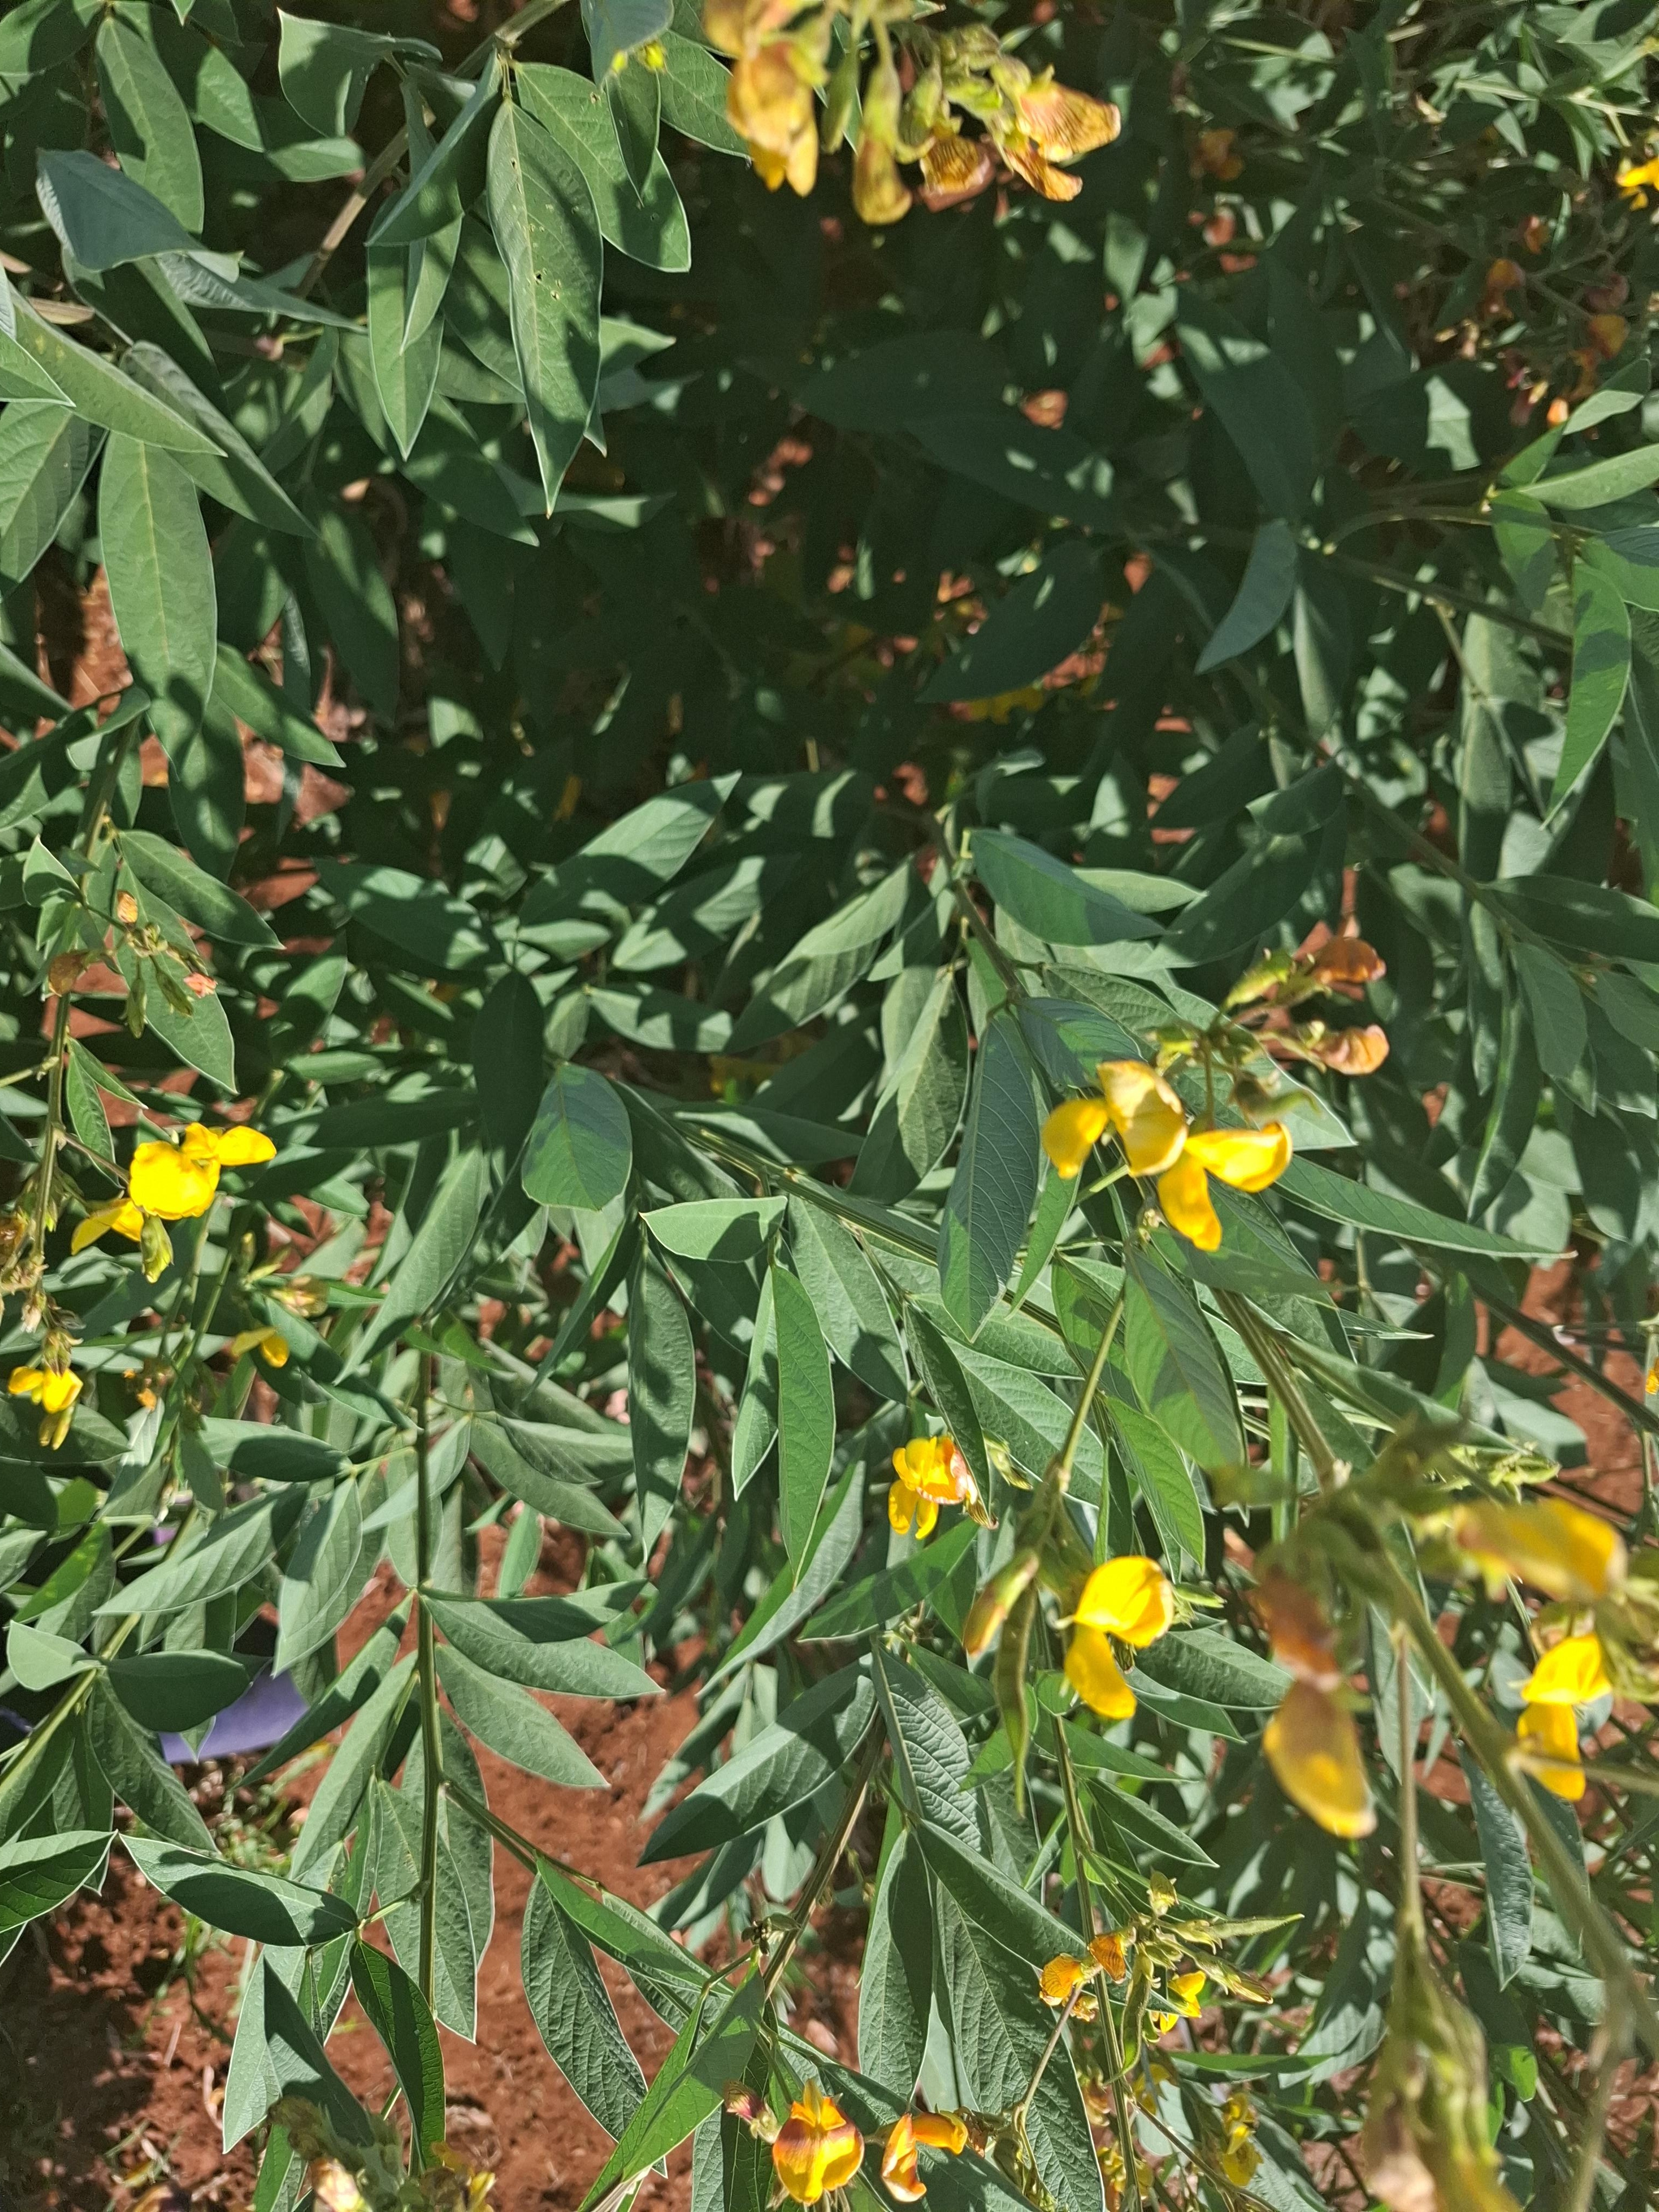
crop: pigeonpea
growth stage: development pod
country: Kenya
